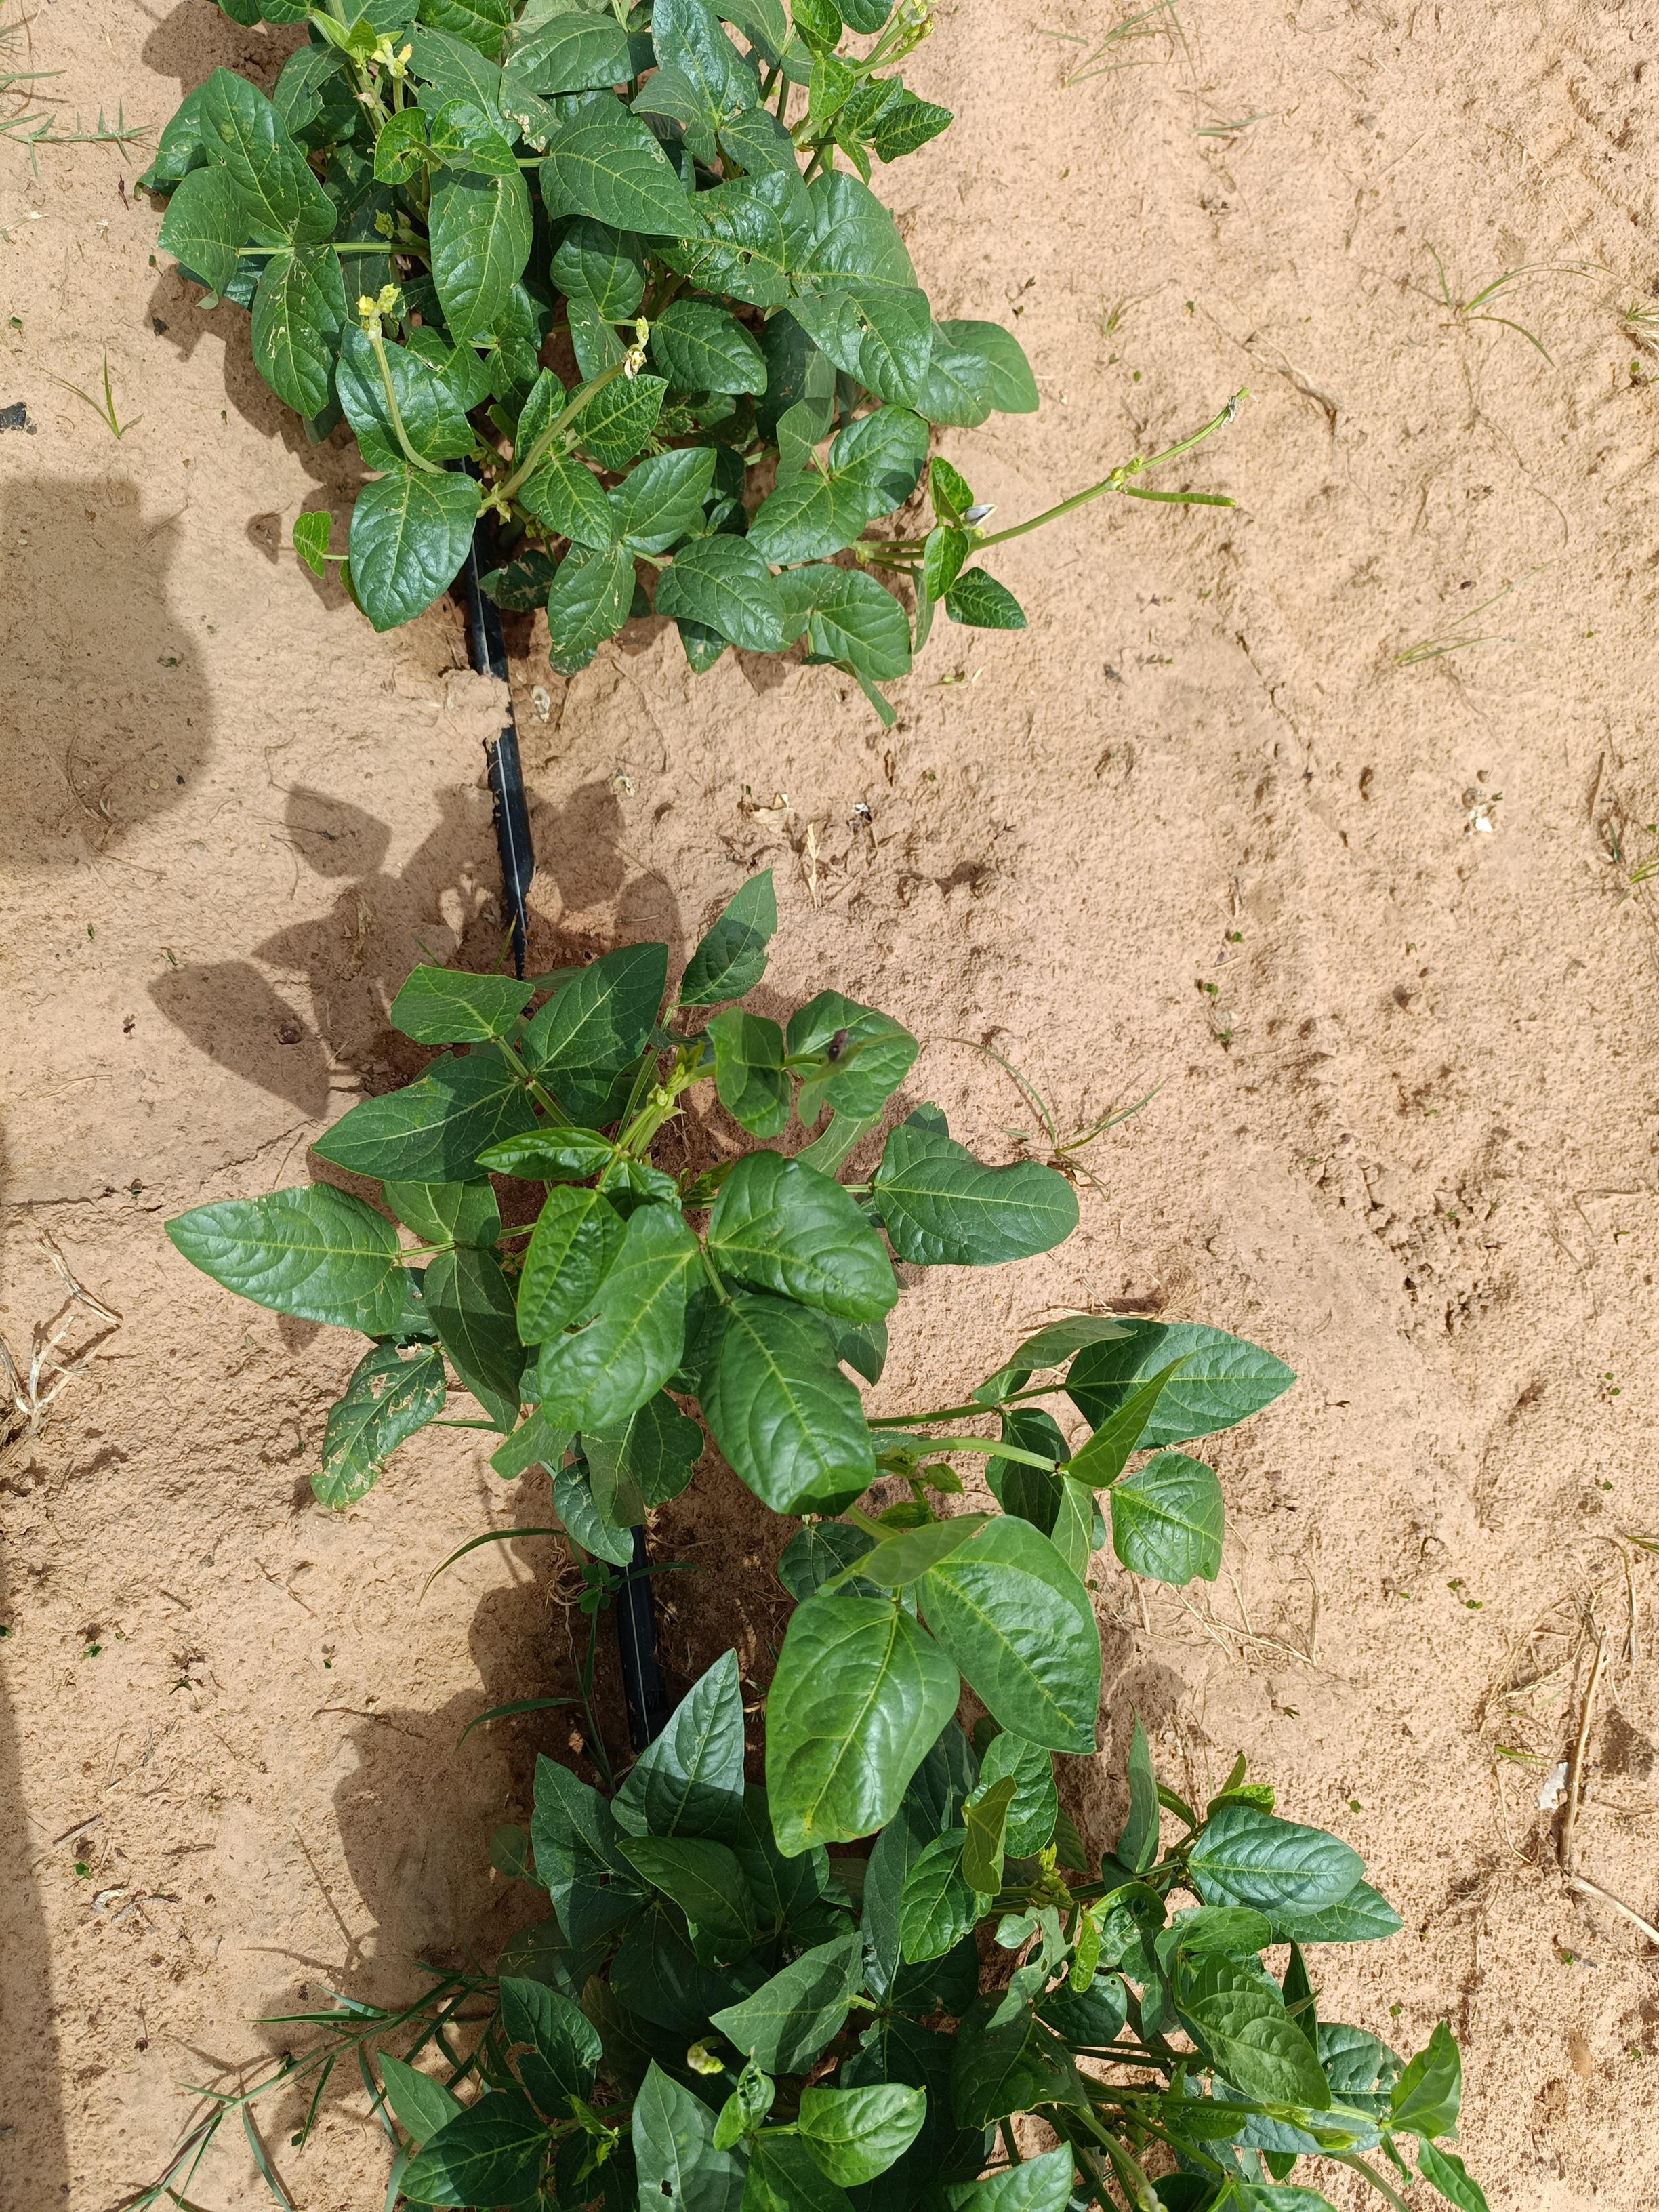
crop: cowpea
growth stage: flowering
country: Nigeria
